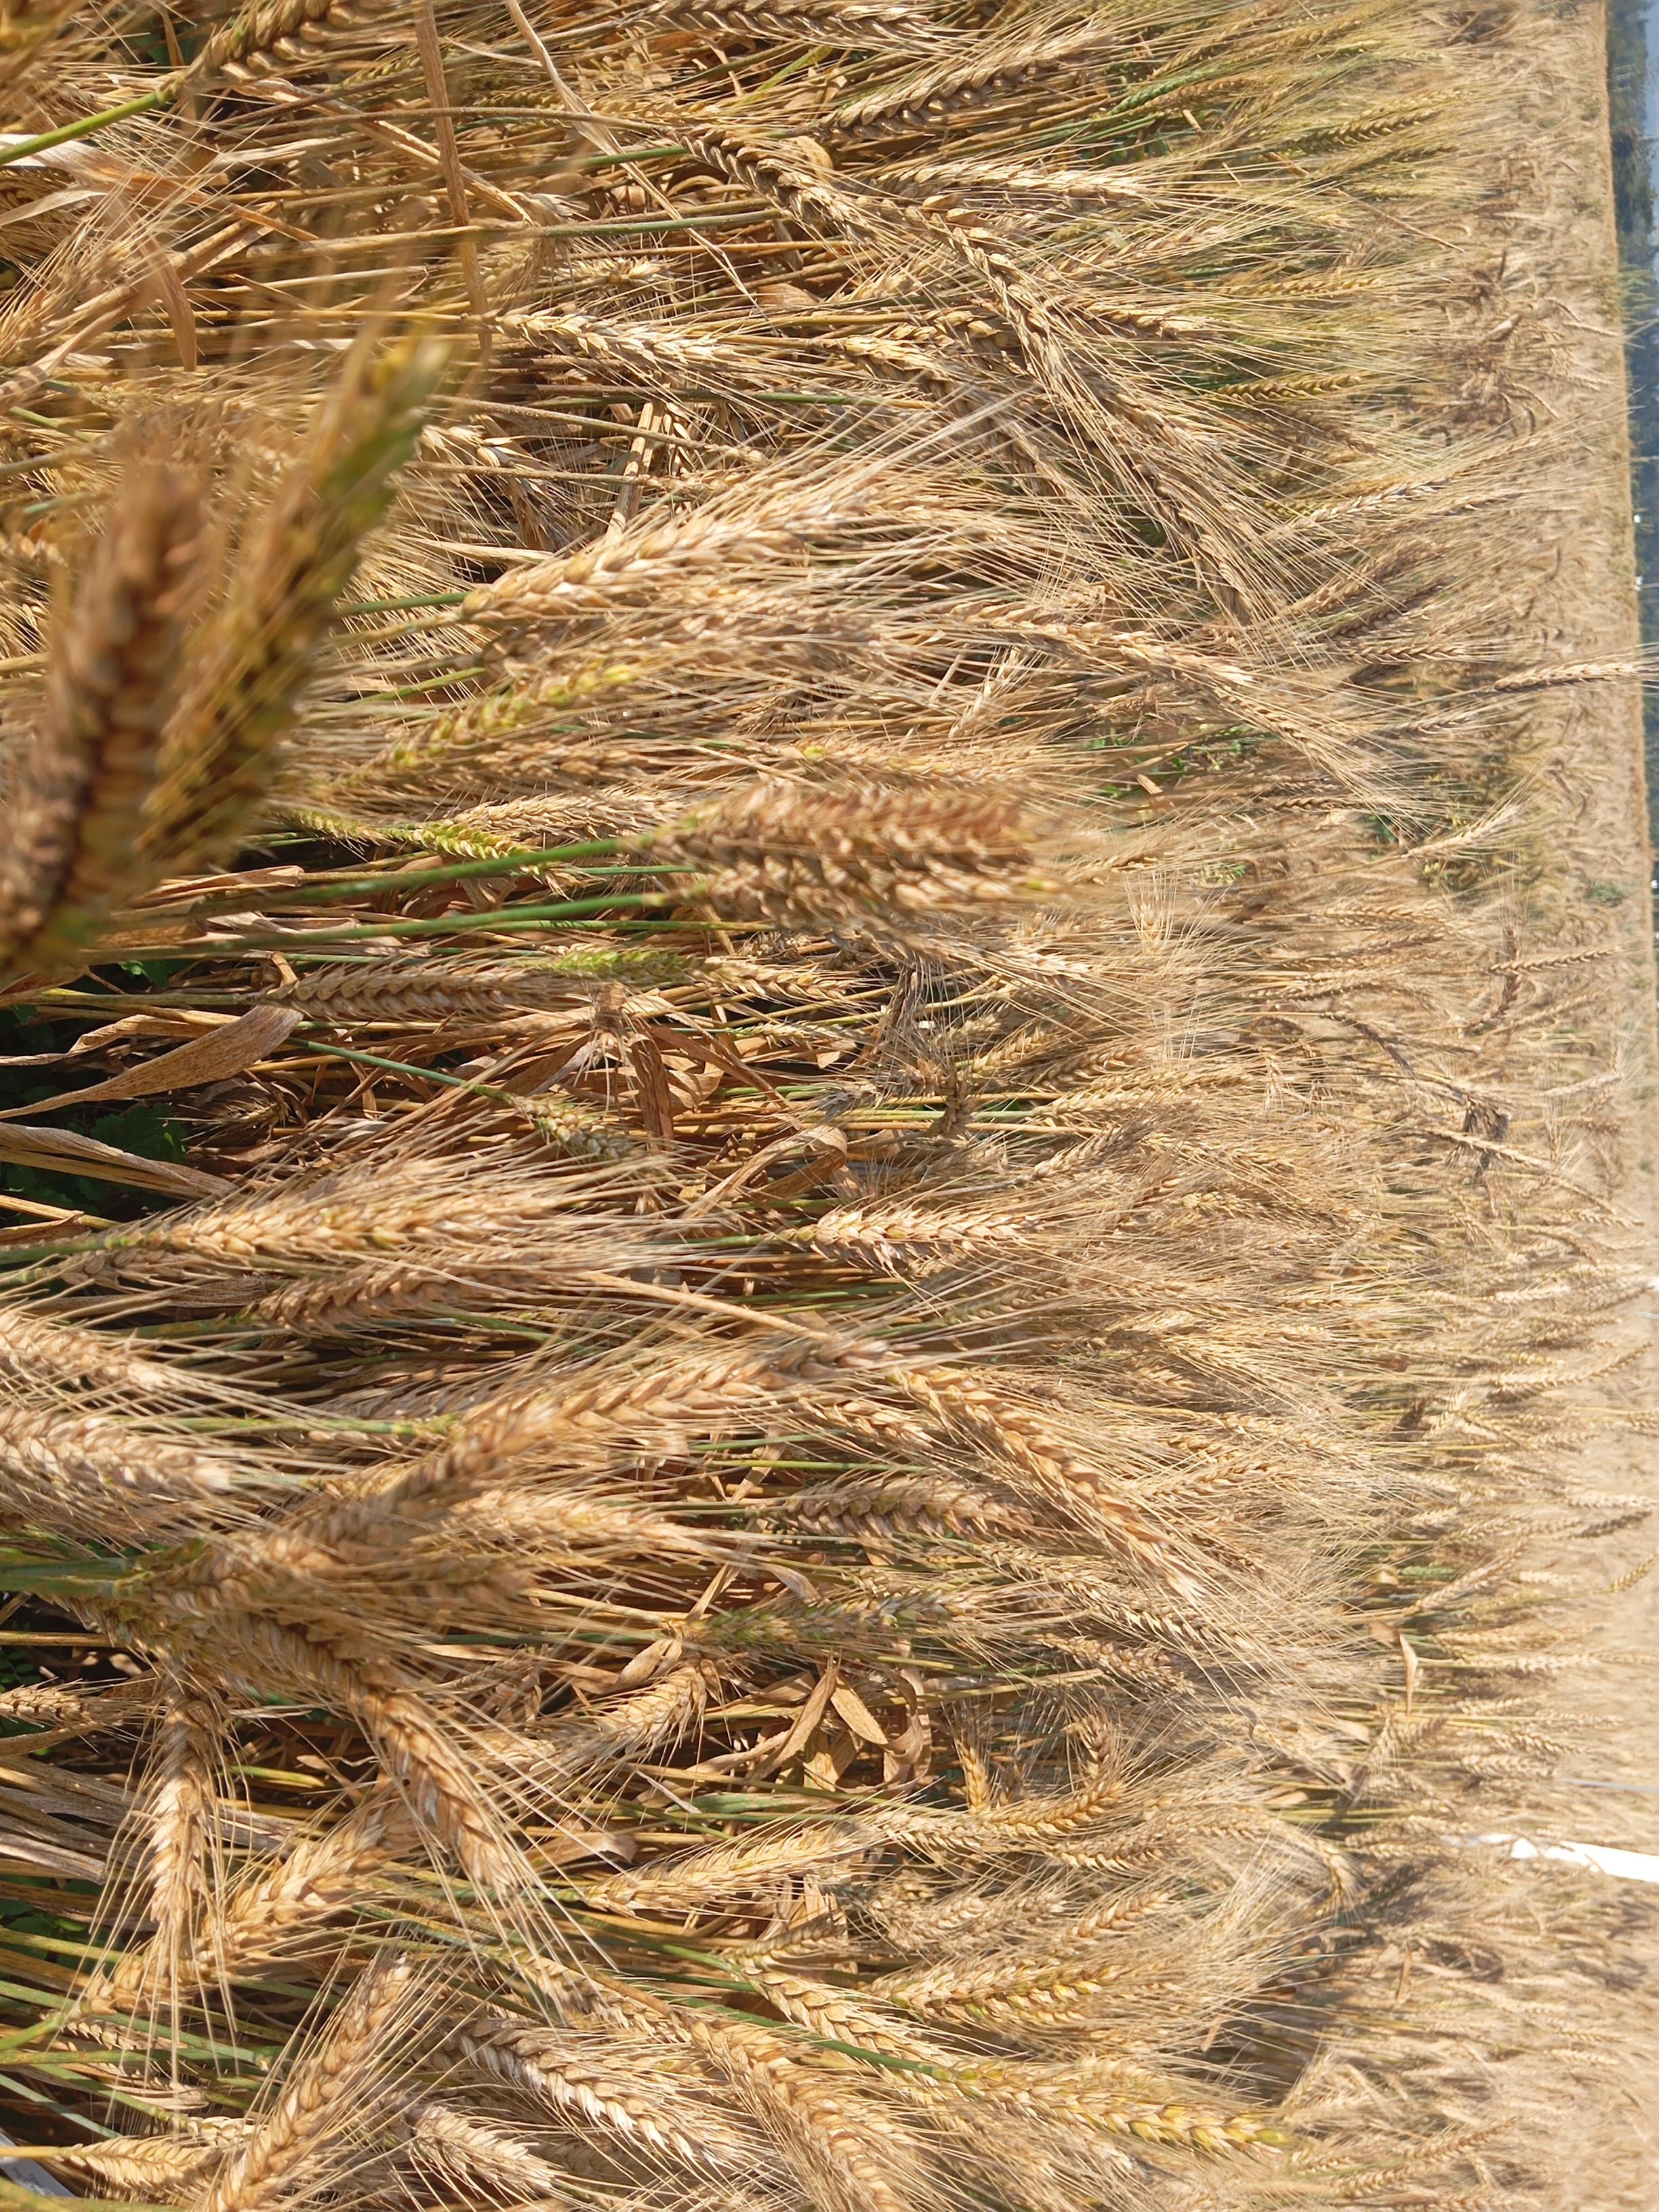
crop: wheat
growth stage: maturity
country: Kenya
